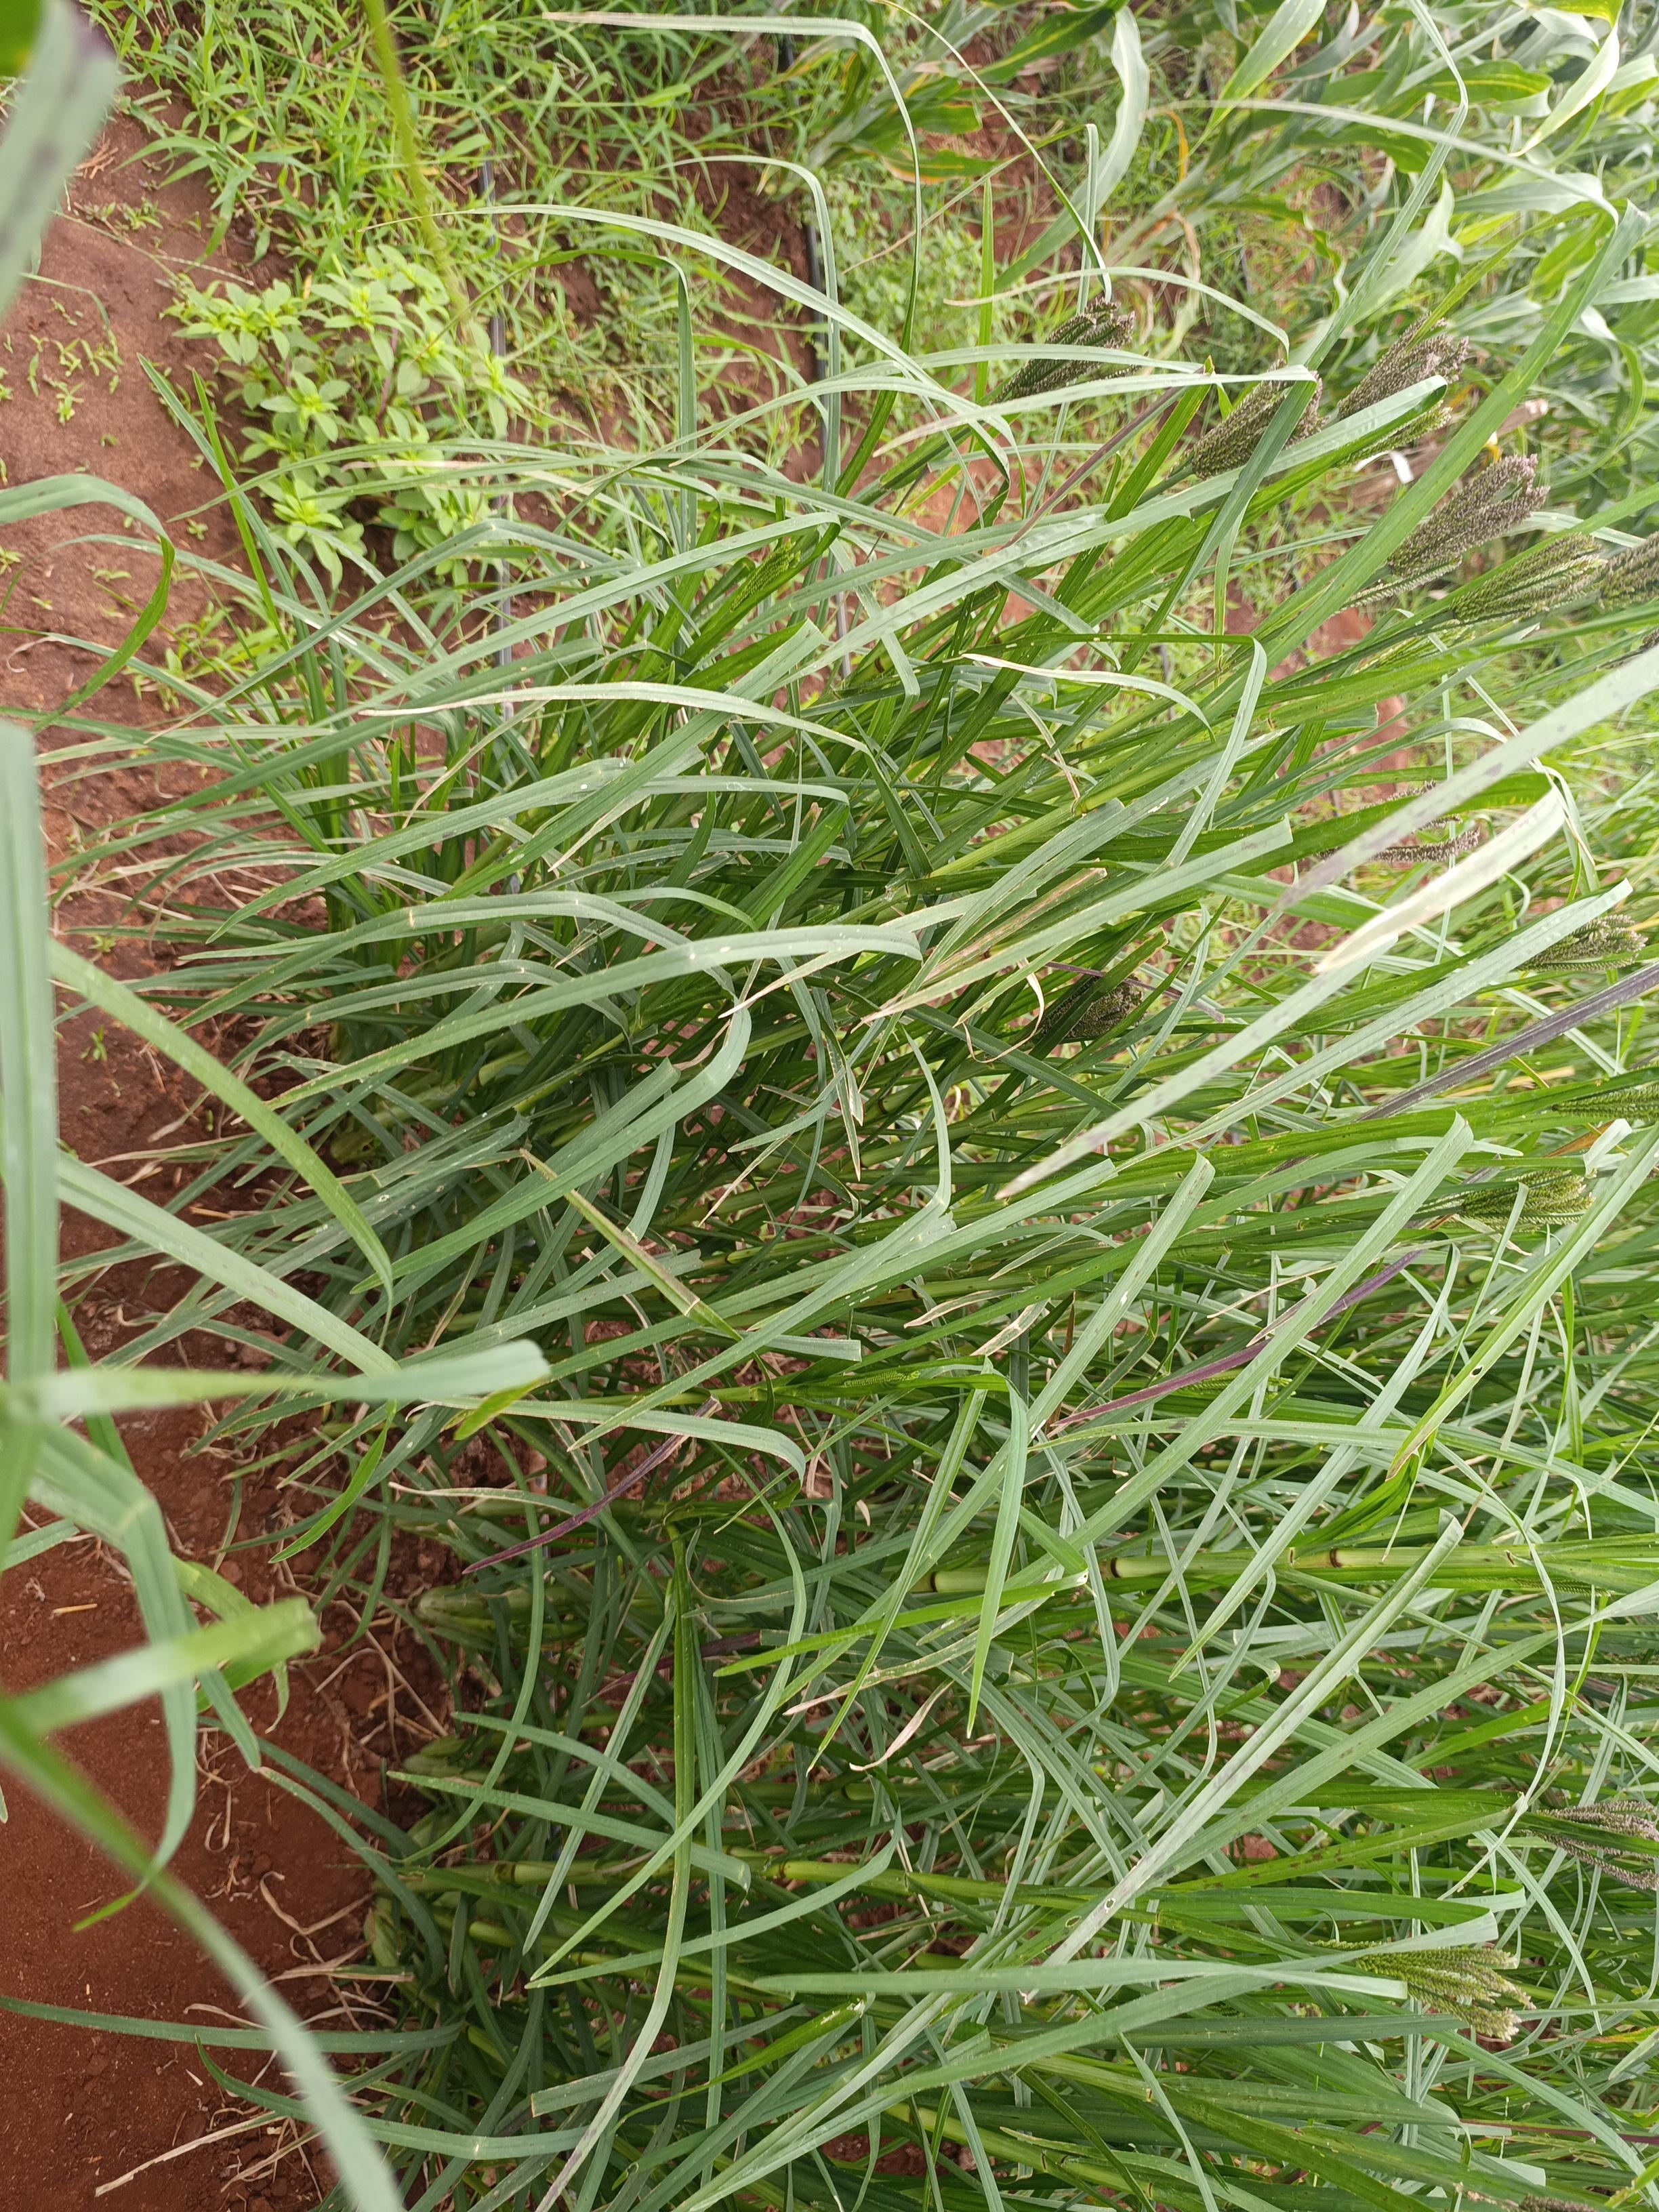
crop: finger millet
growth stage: flowering
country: Kenya
